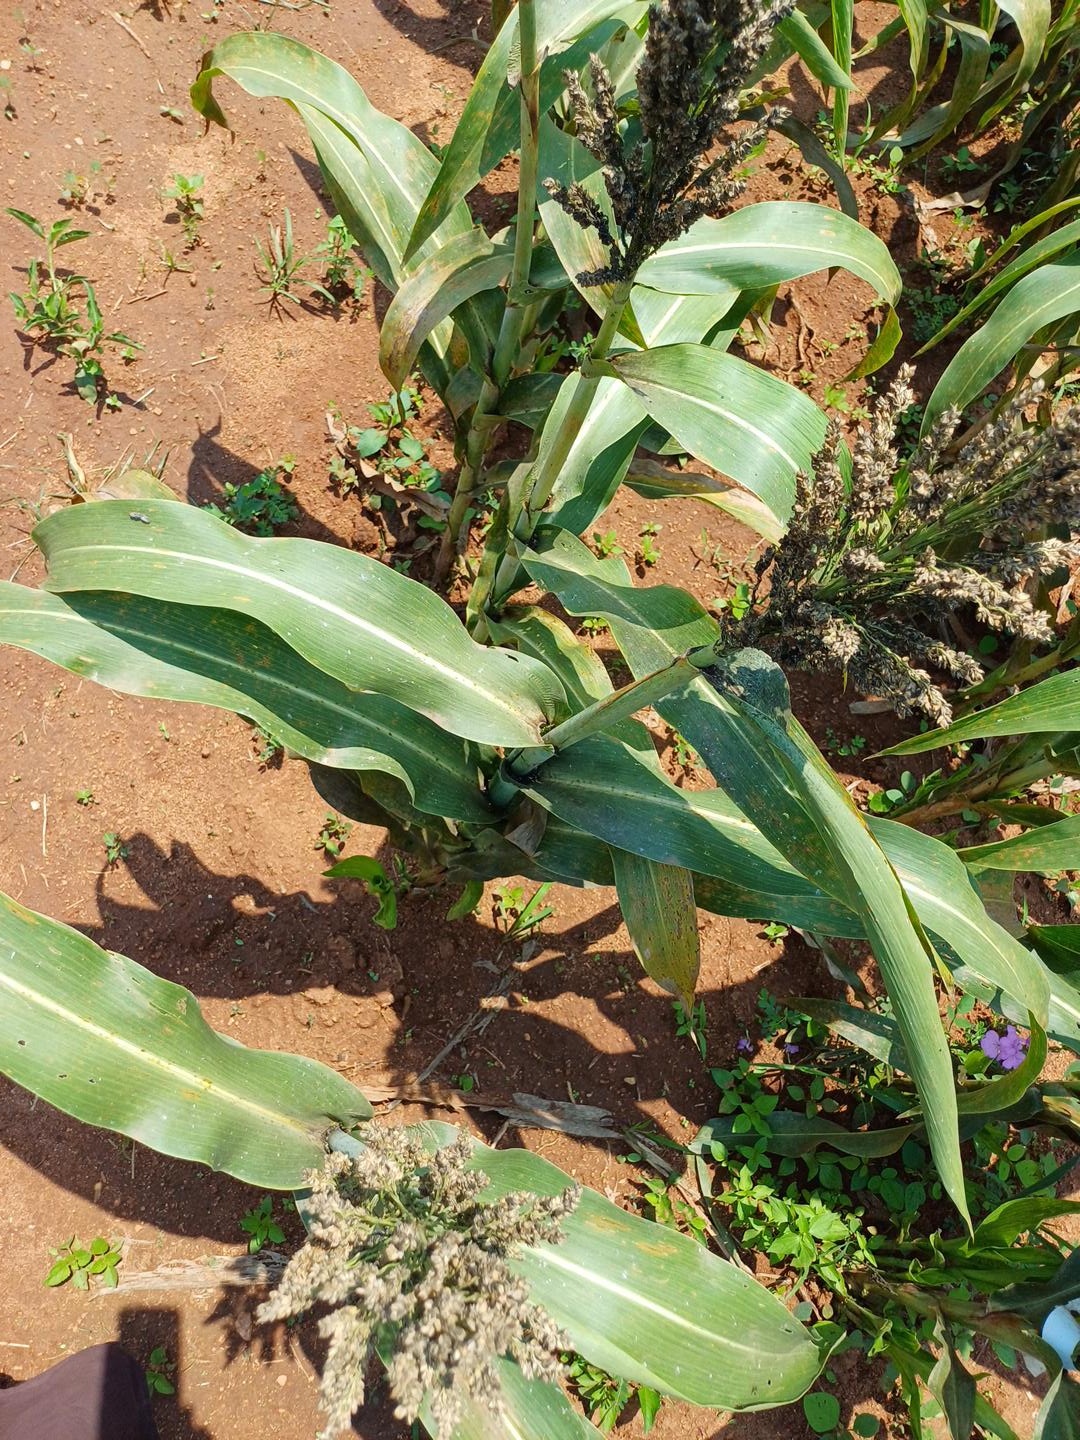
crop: sorghum
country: Kenya
